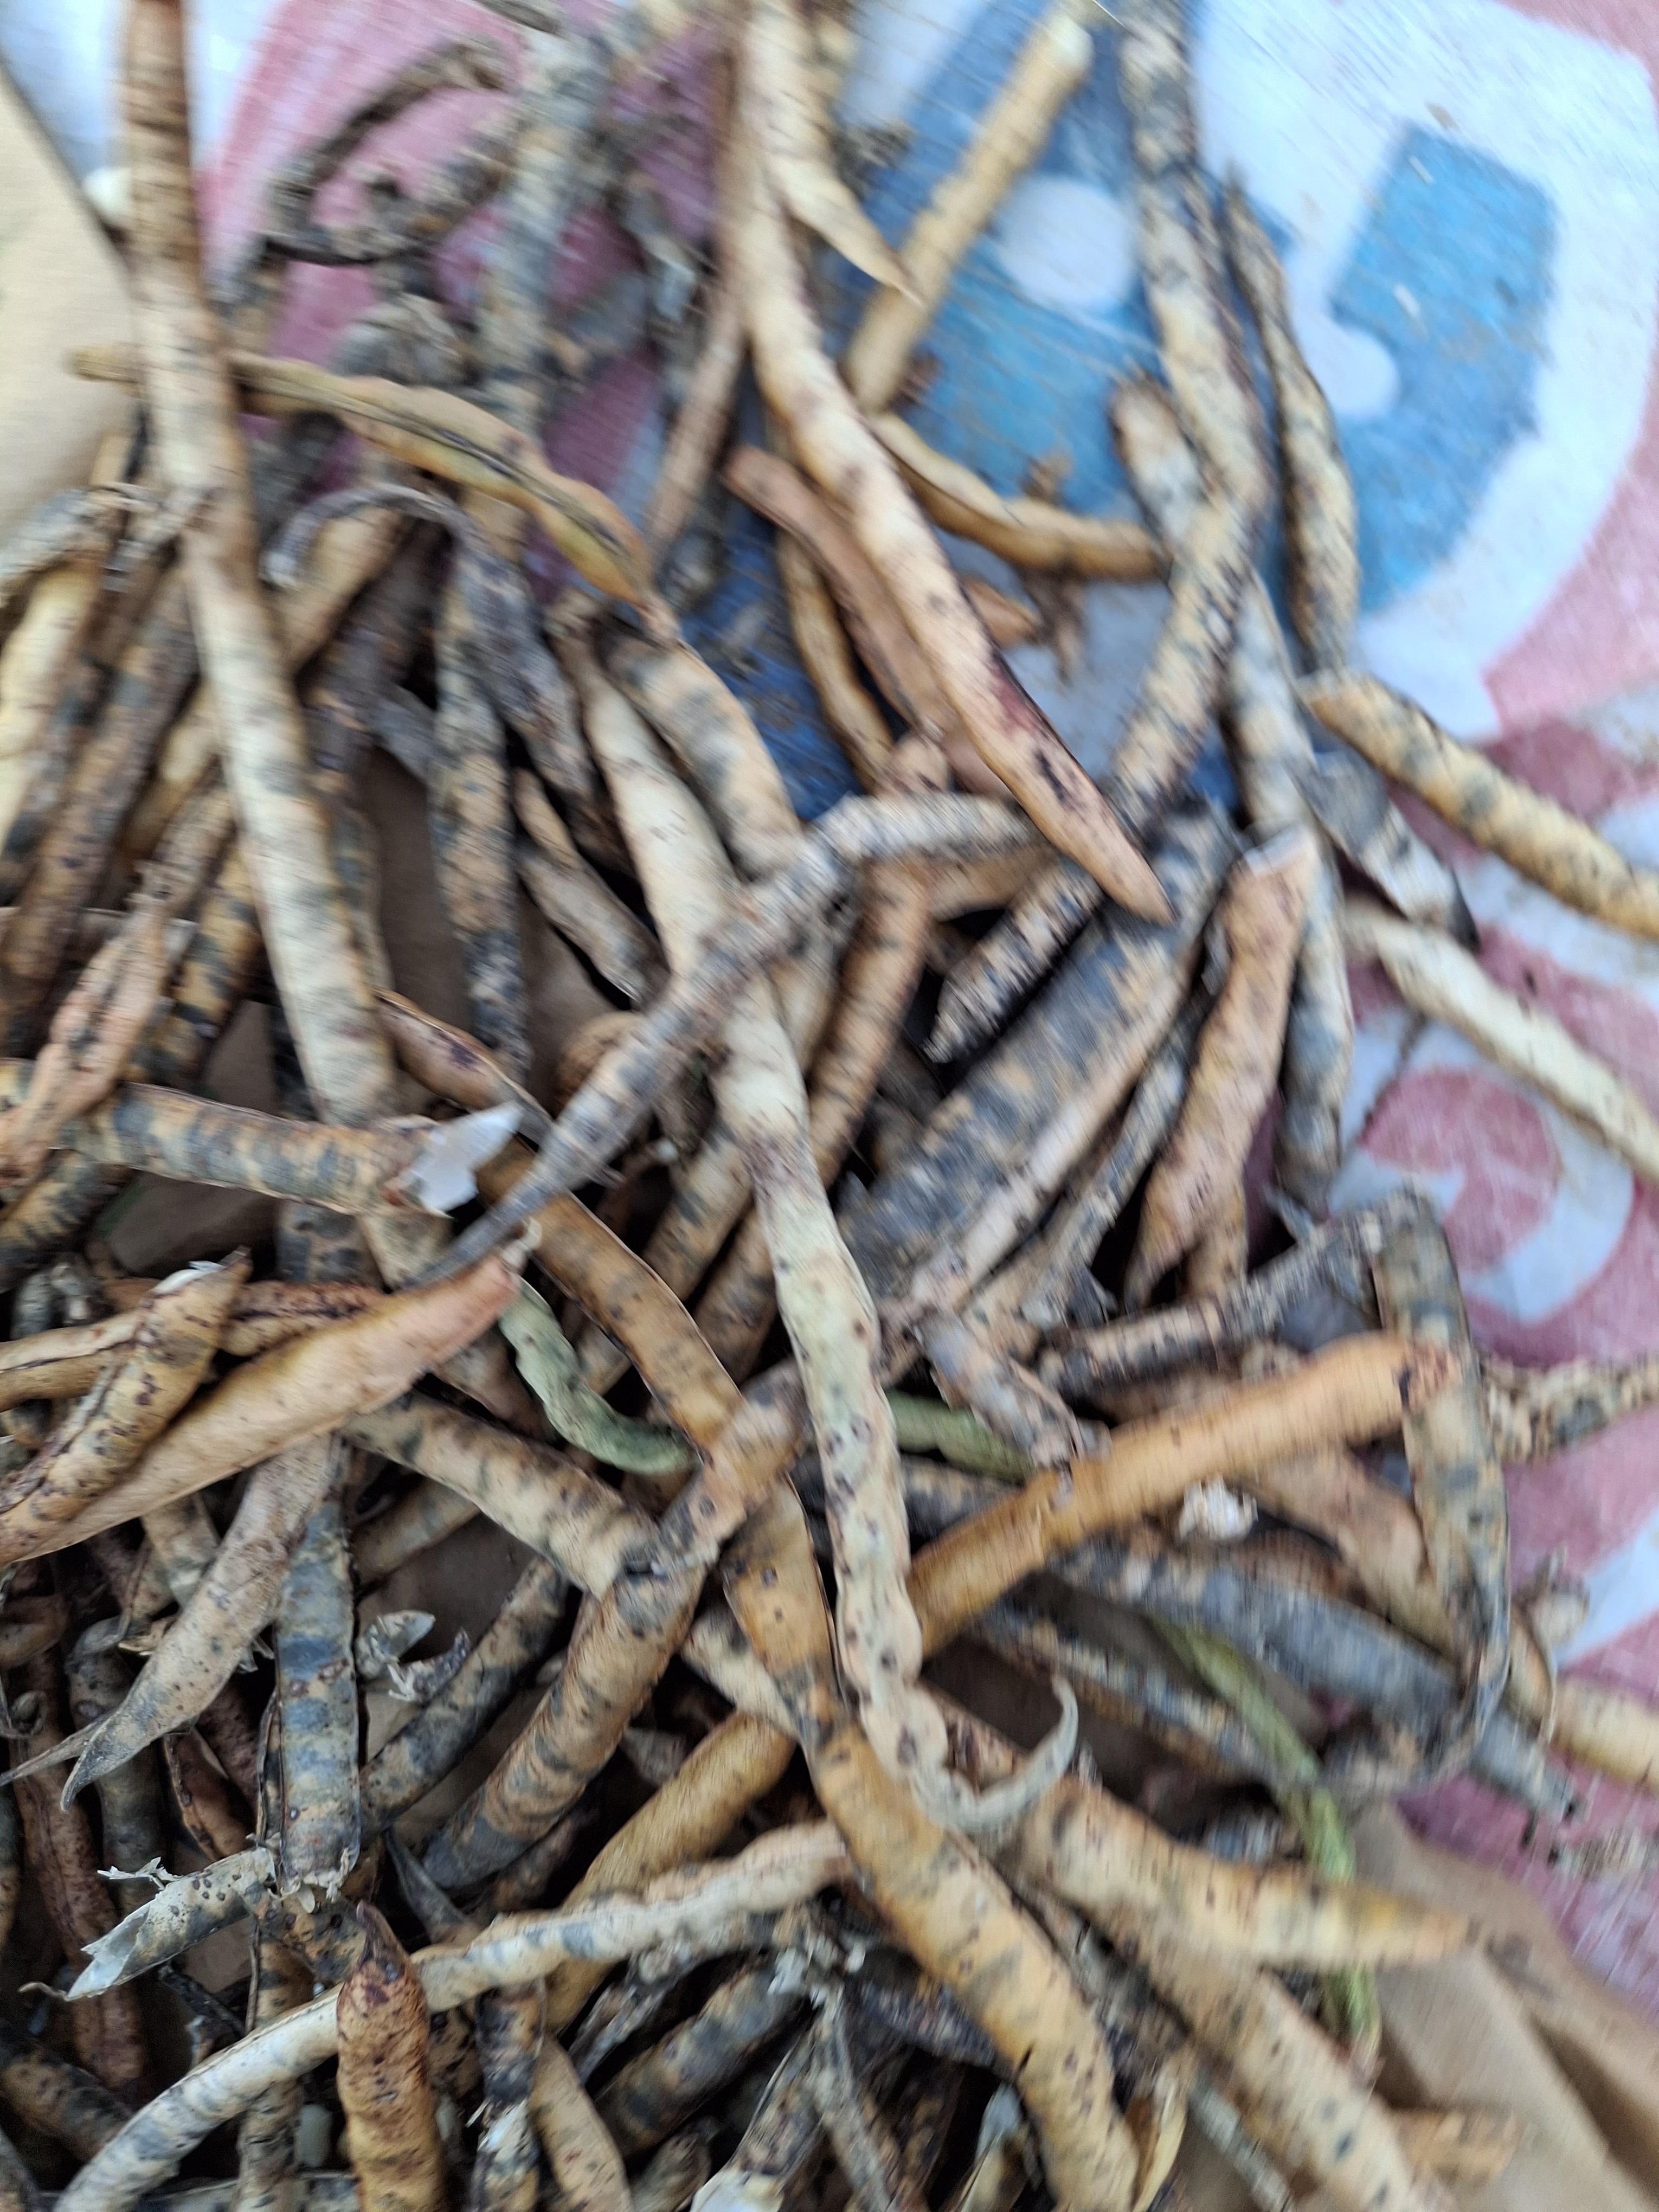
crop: cowpea
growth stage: harvest
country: Nigeria
